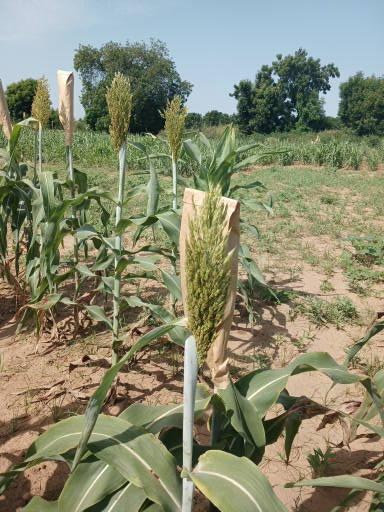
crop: sorghum
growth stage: filling grain
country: Senegal
